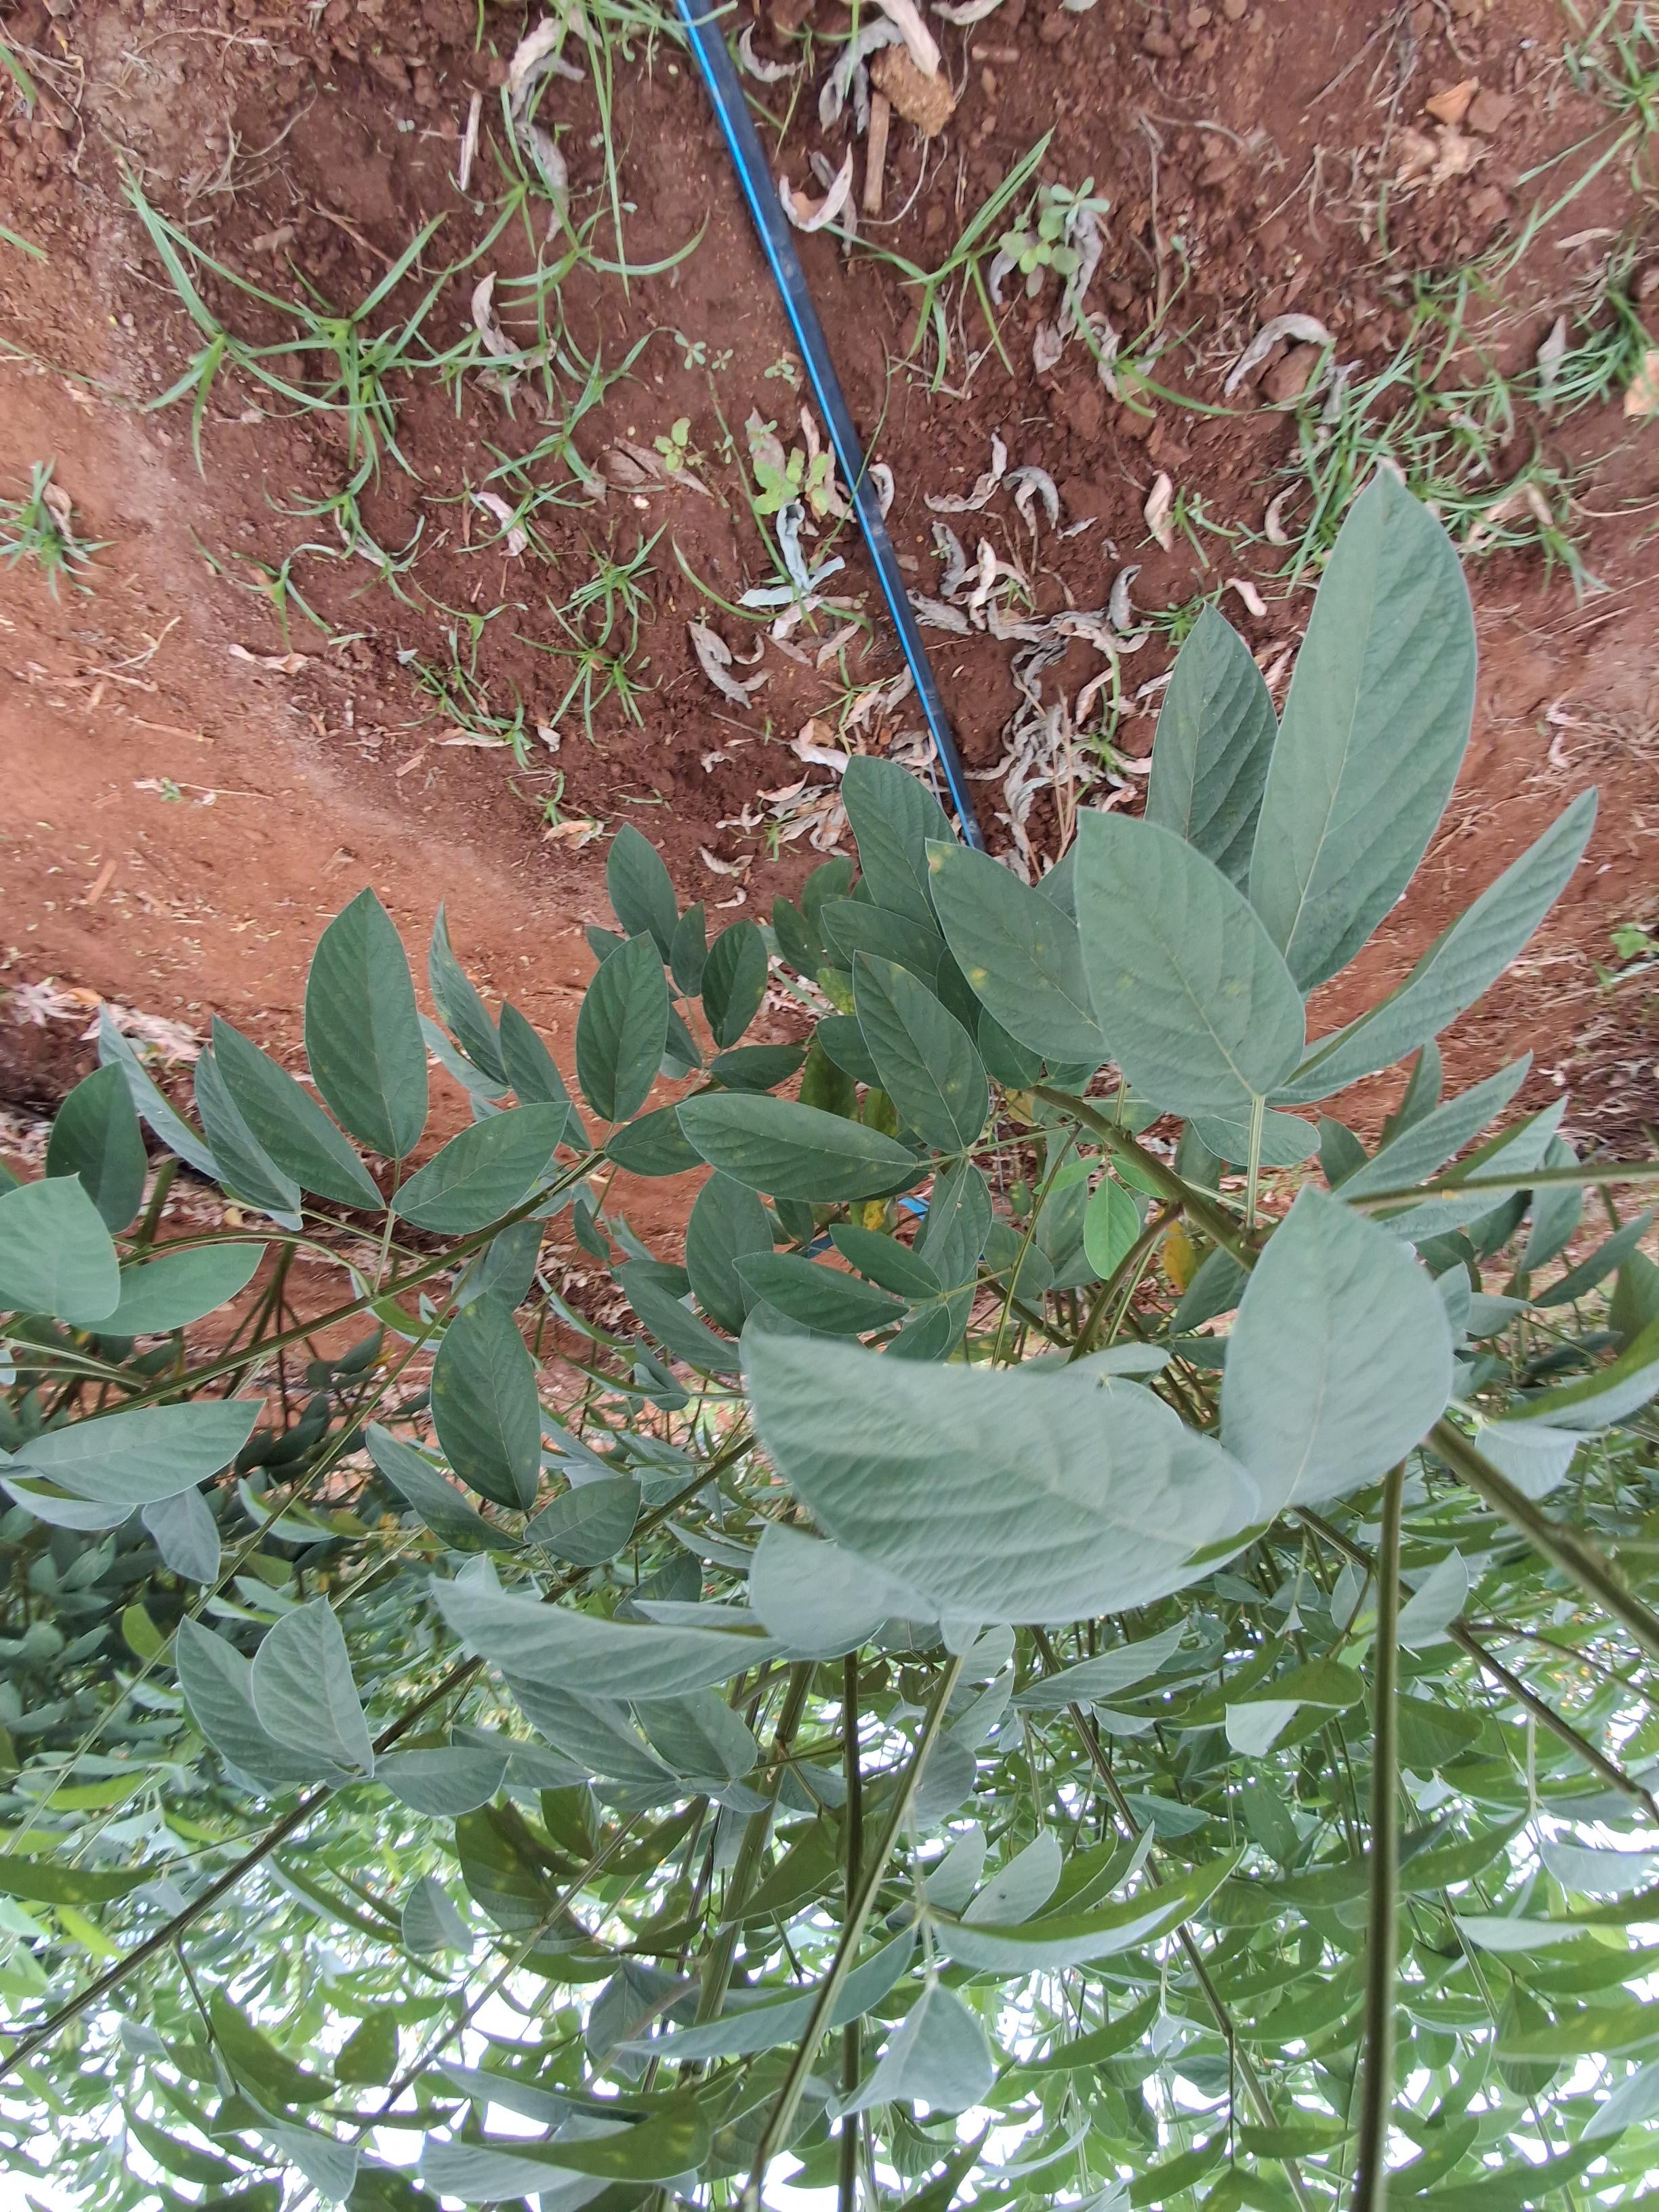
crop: pigeonpea
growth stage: development pod
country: Kenya
